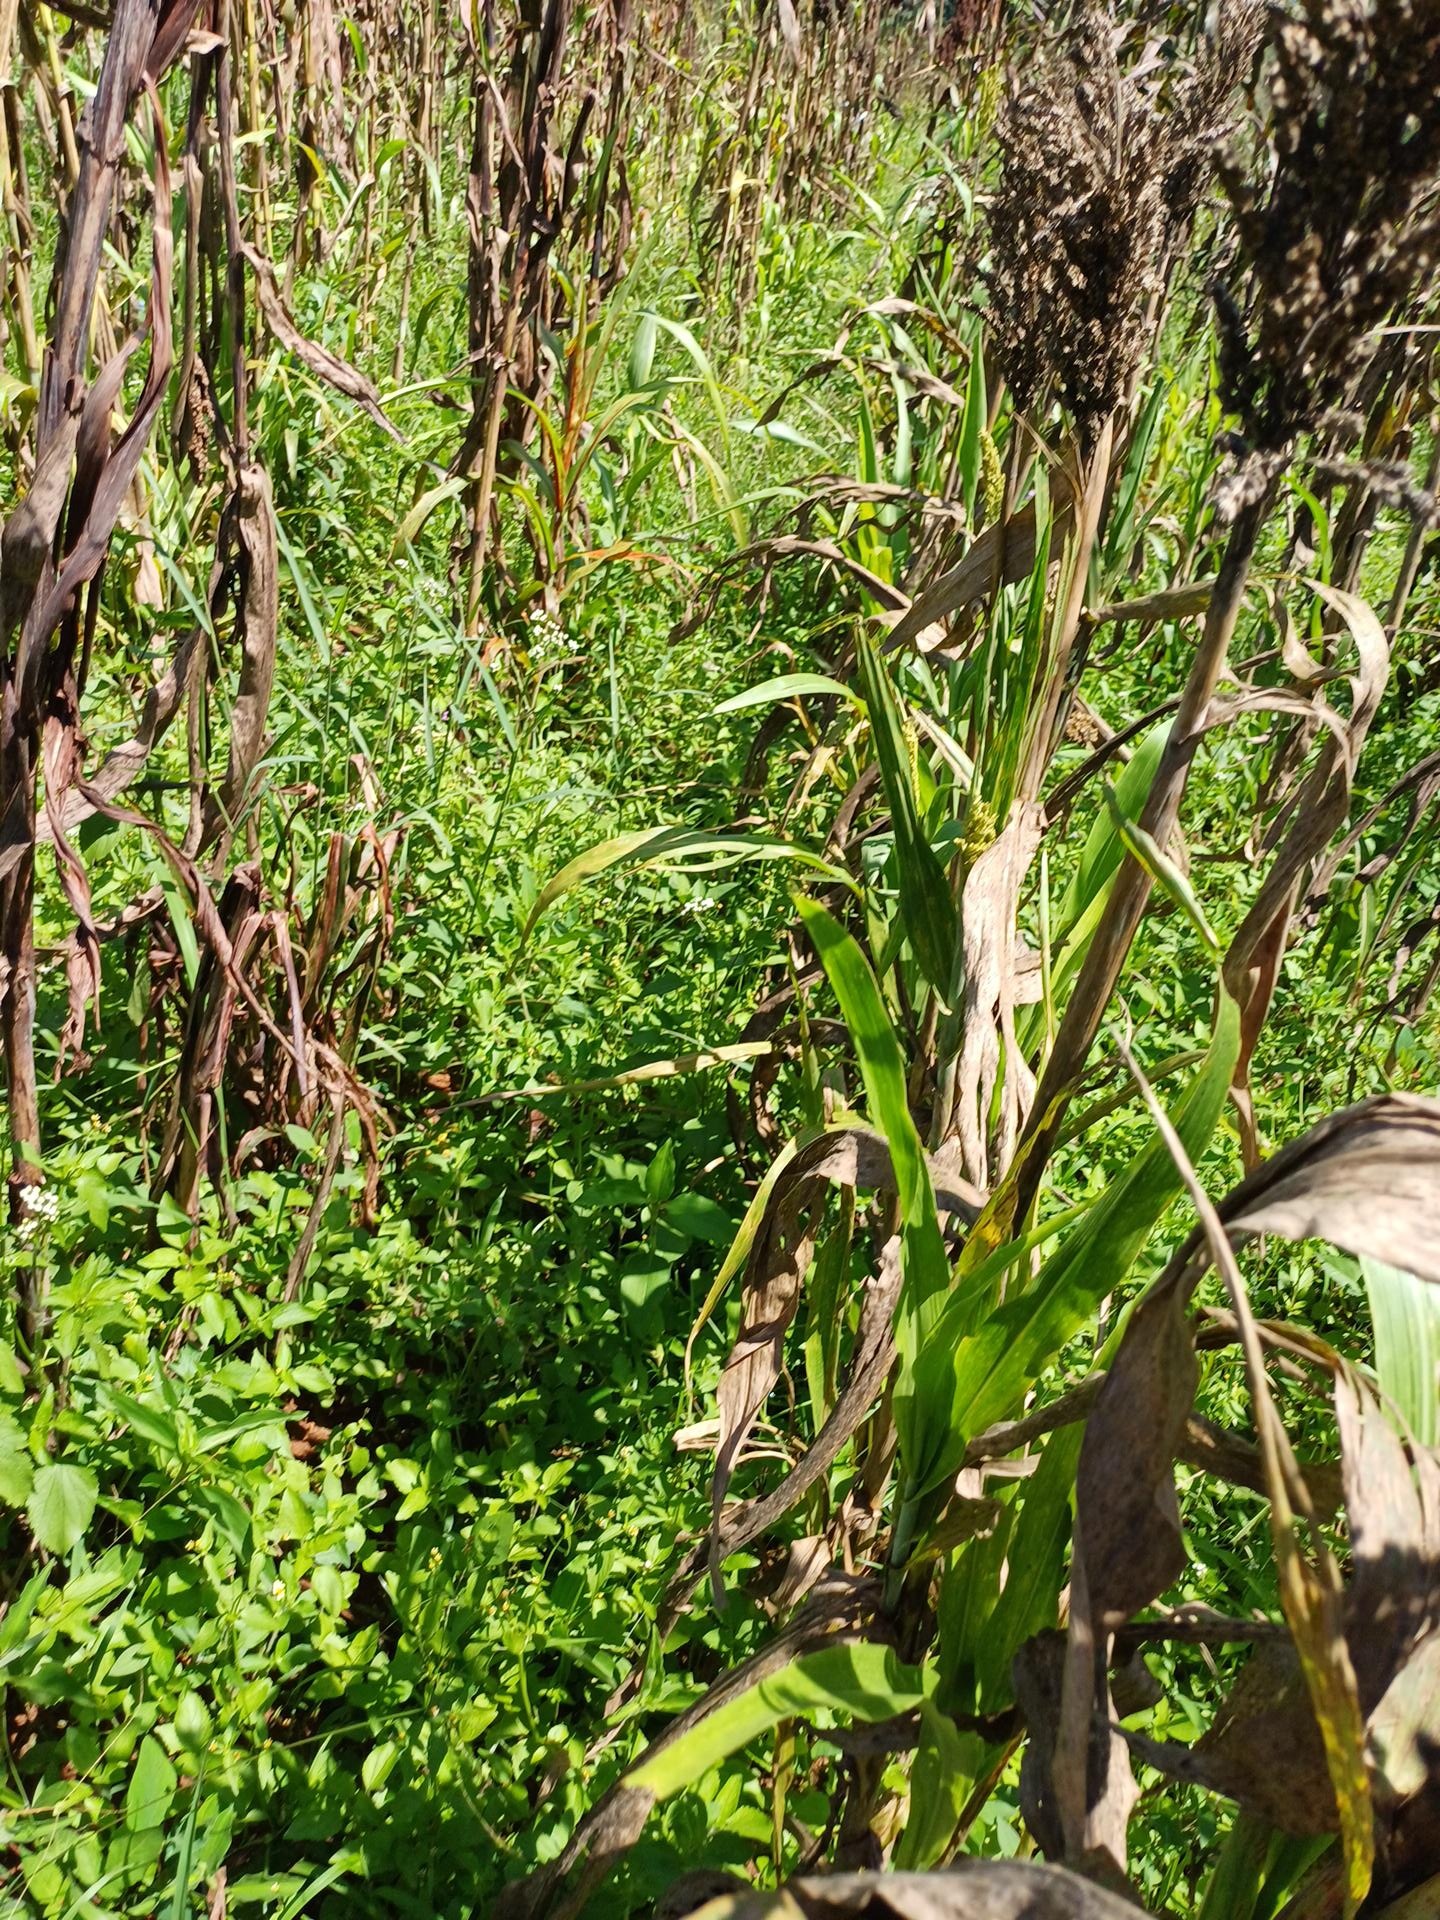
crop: sorghum
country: Kenya
